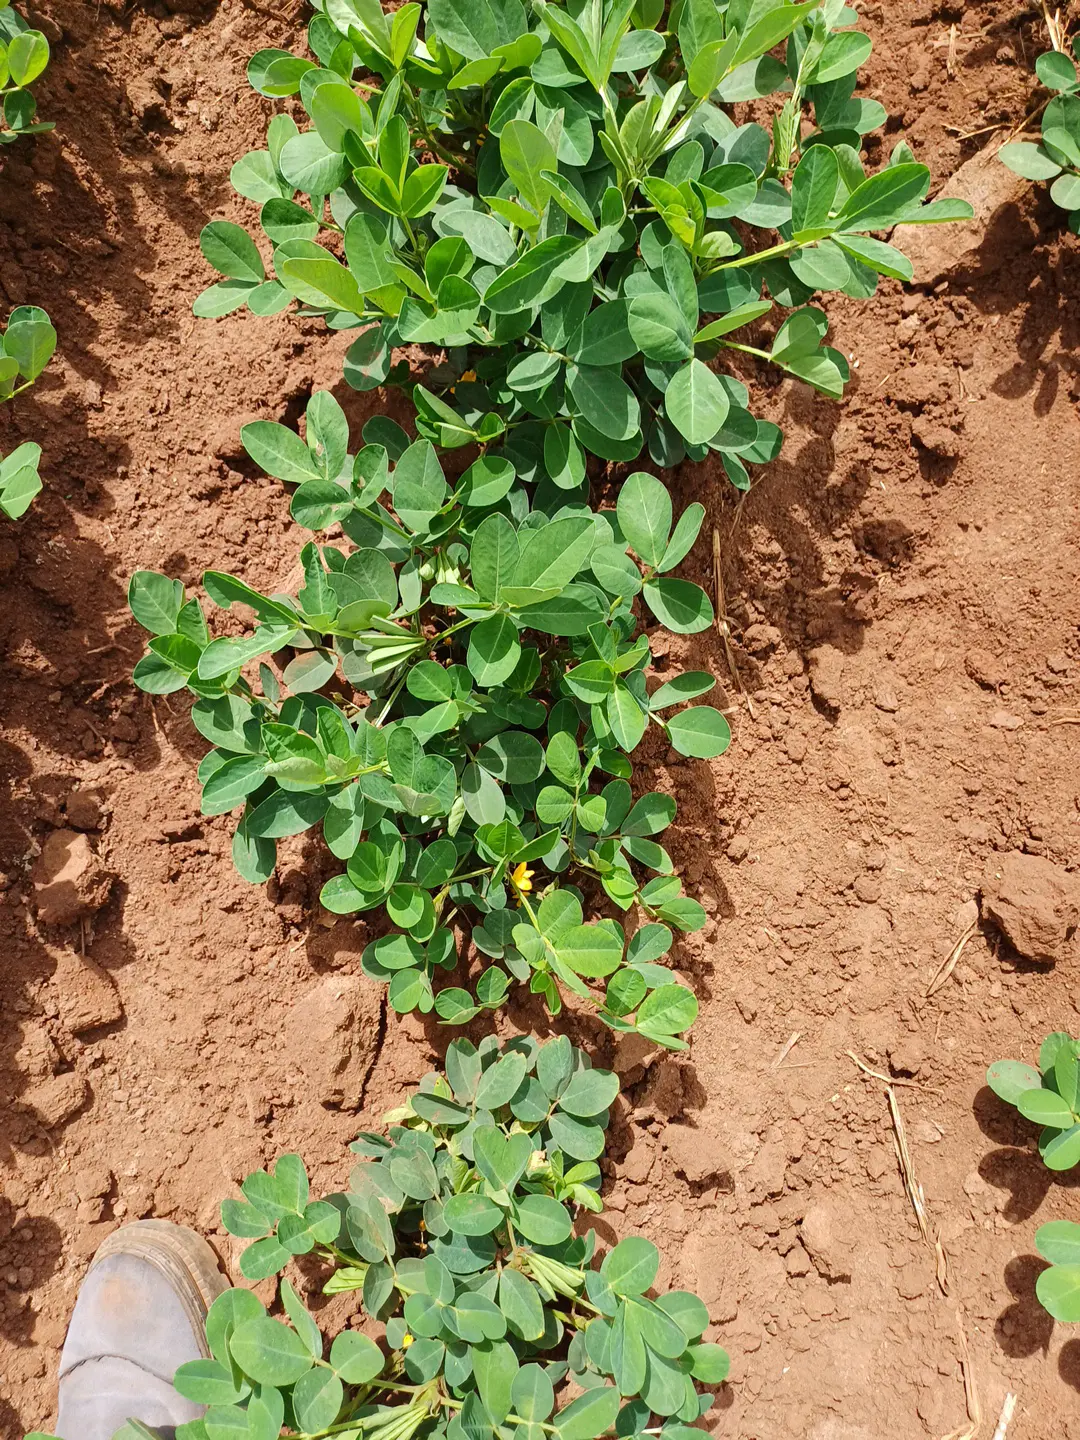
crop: groundnut
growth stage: flowering
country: Kenya
